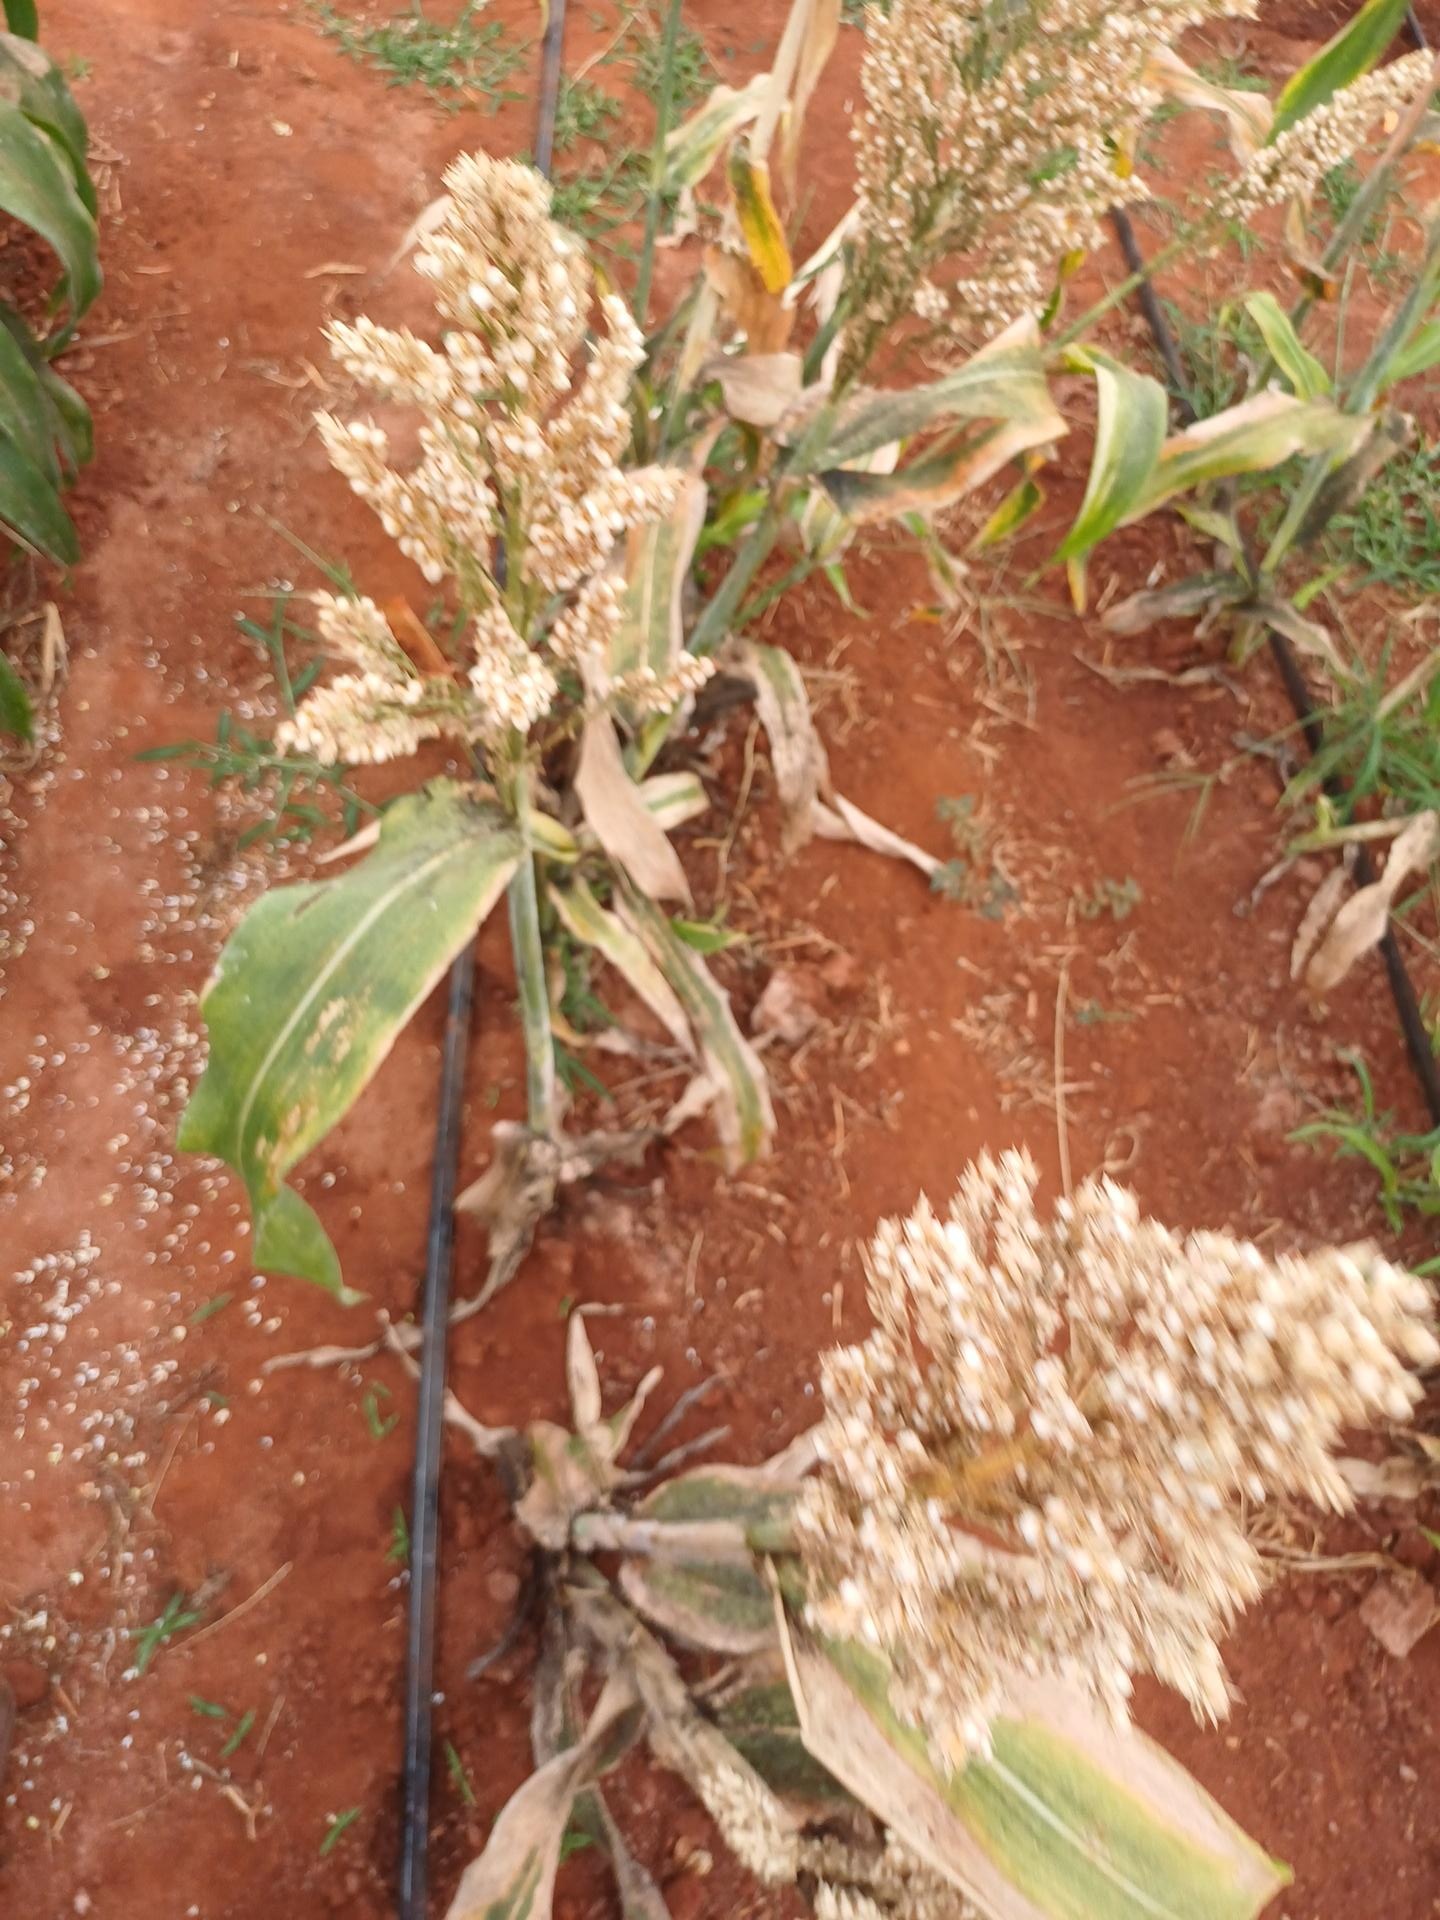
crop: sorghum
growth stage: maturity
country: Kenya
